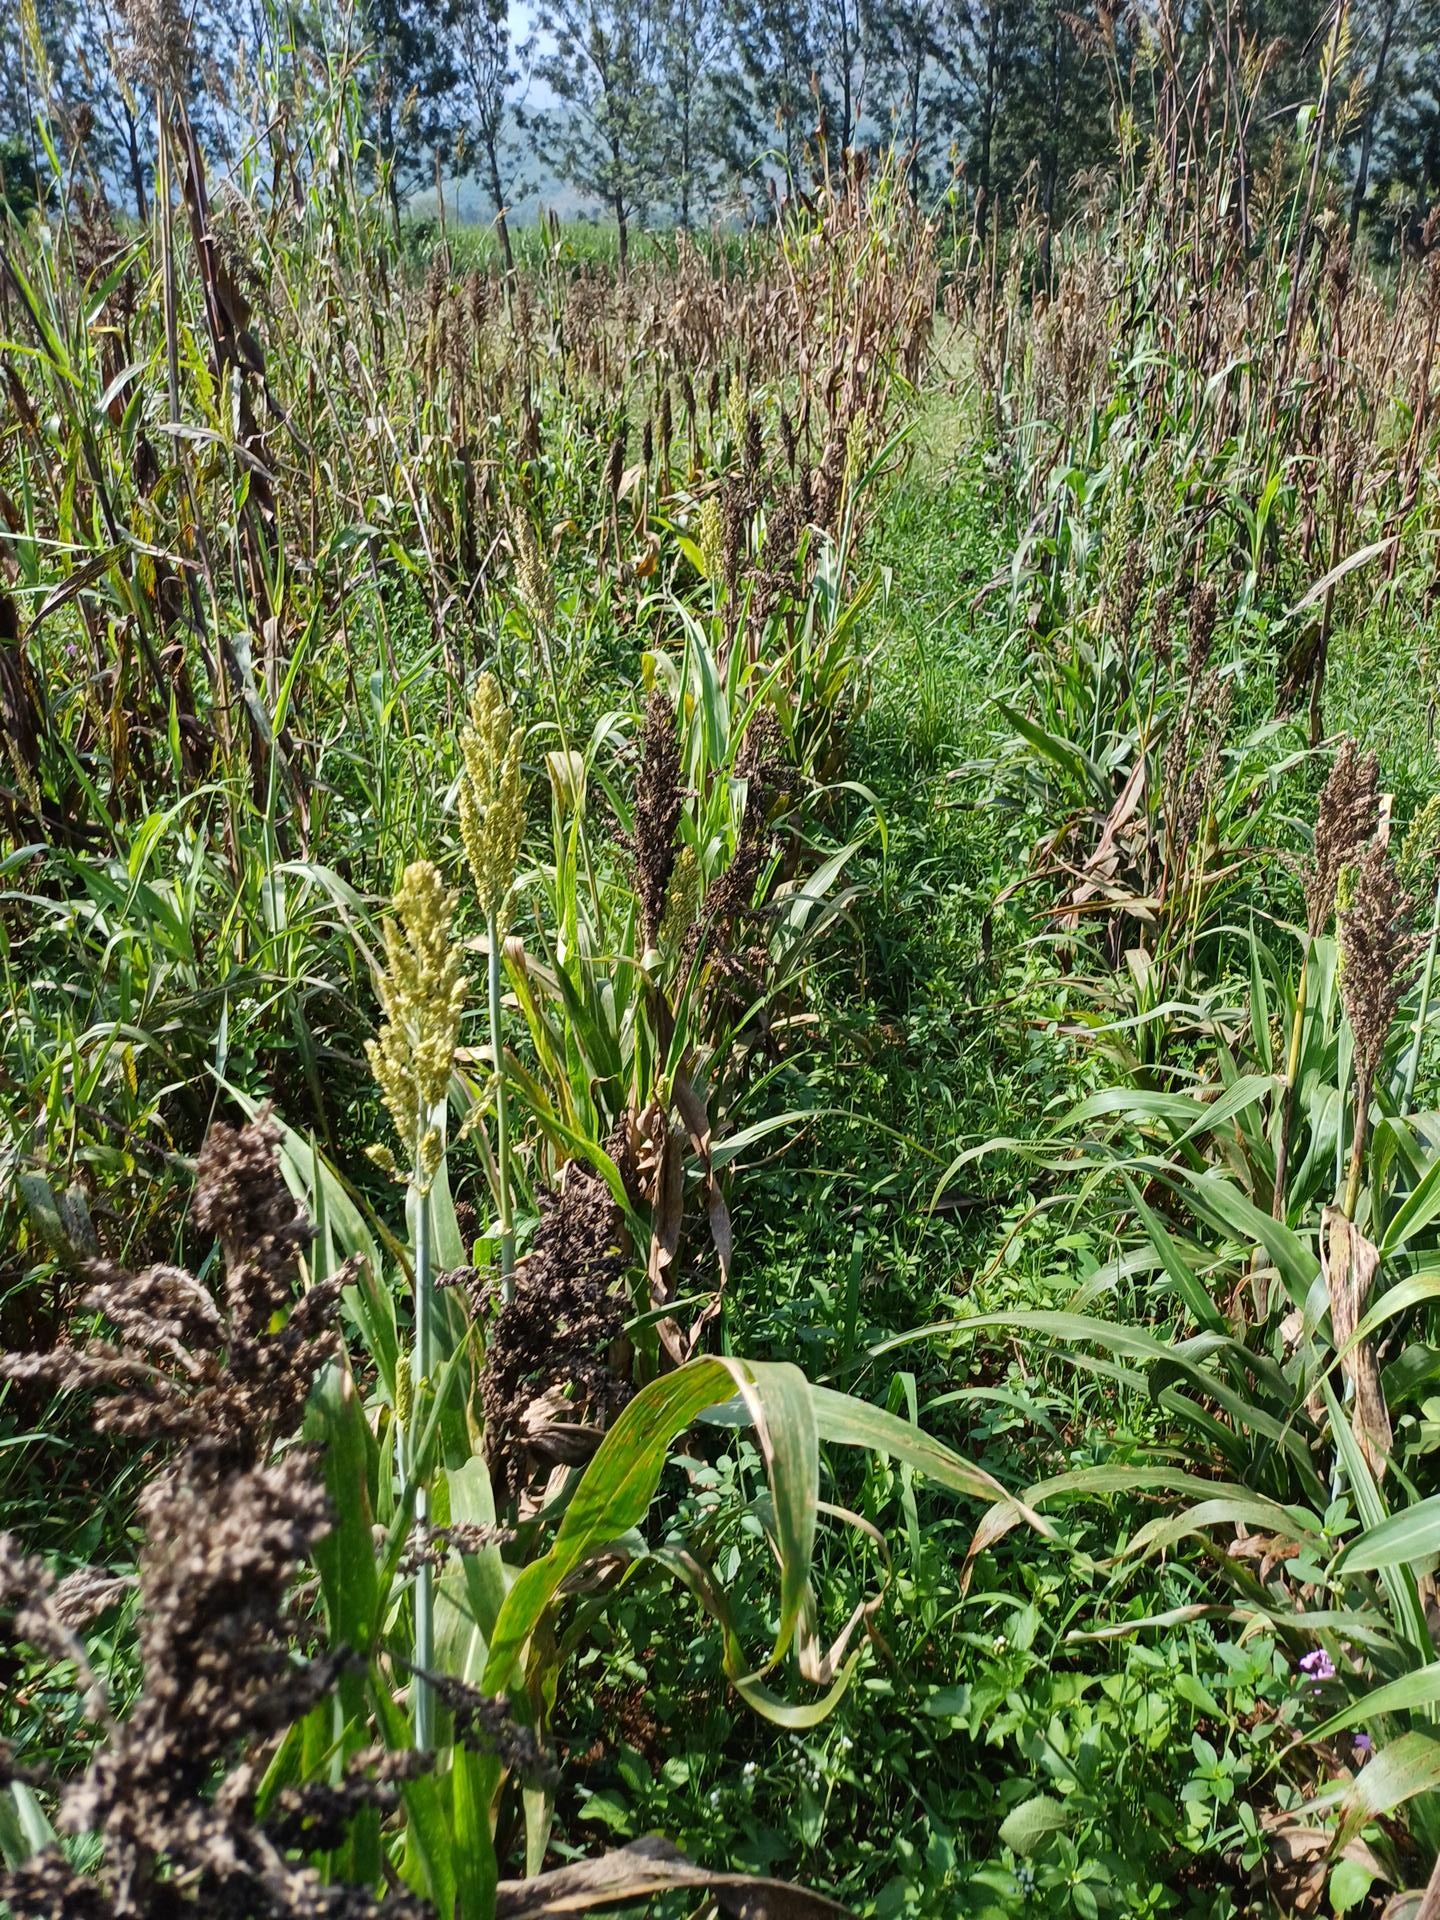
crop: sorghum
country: Kenya
